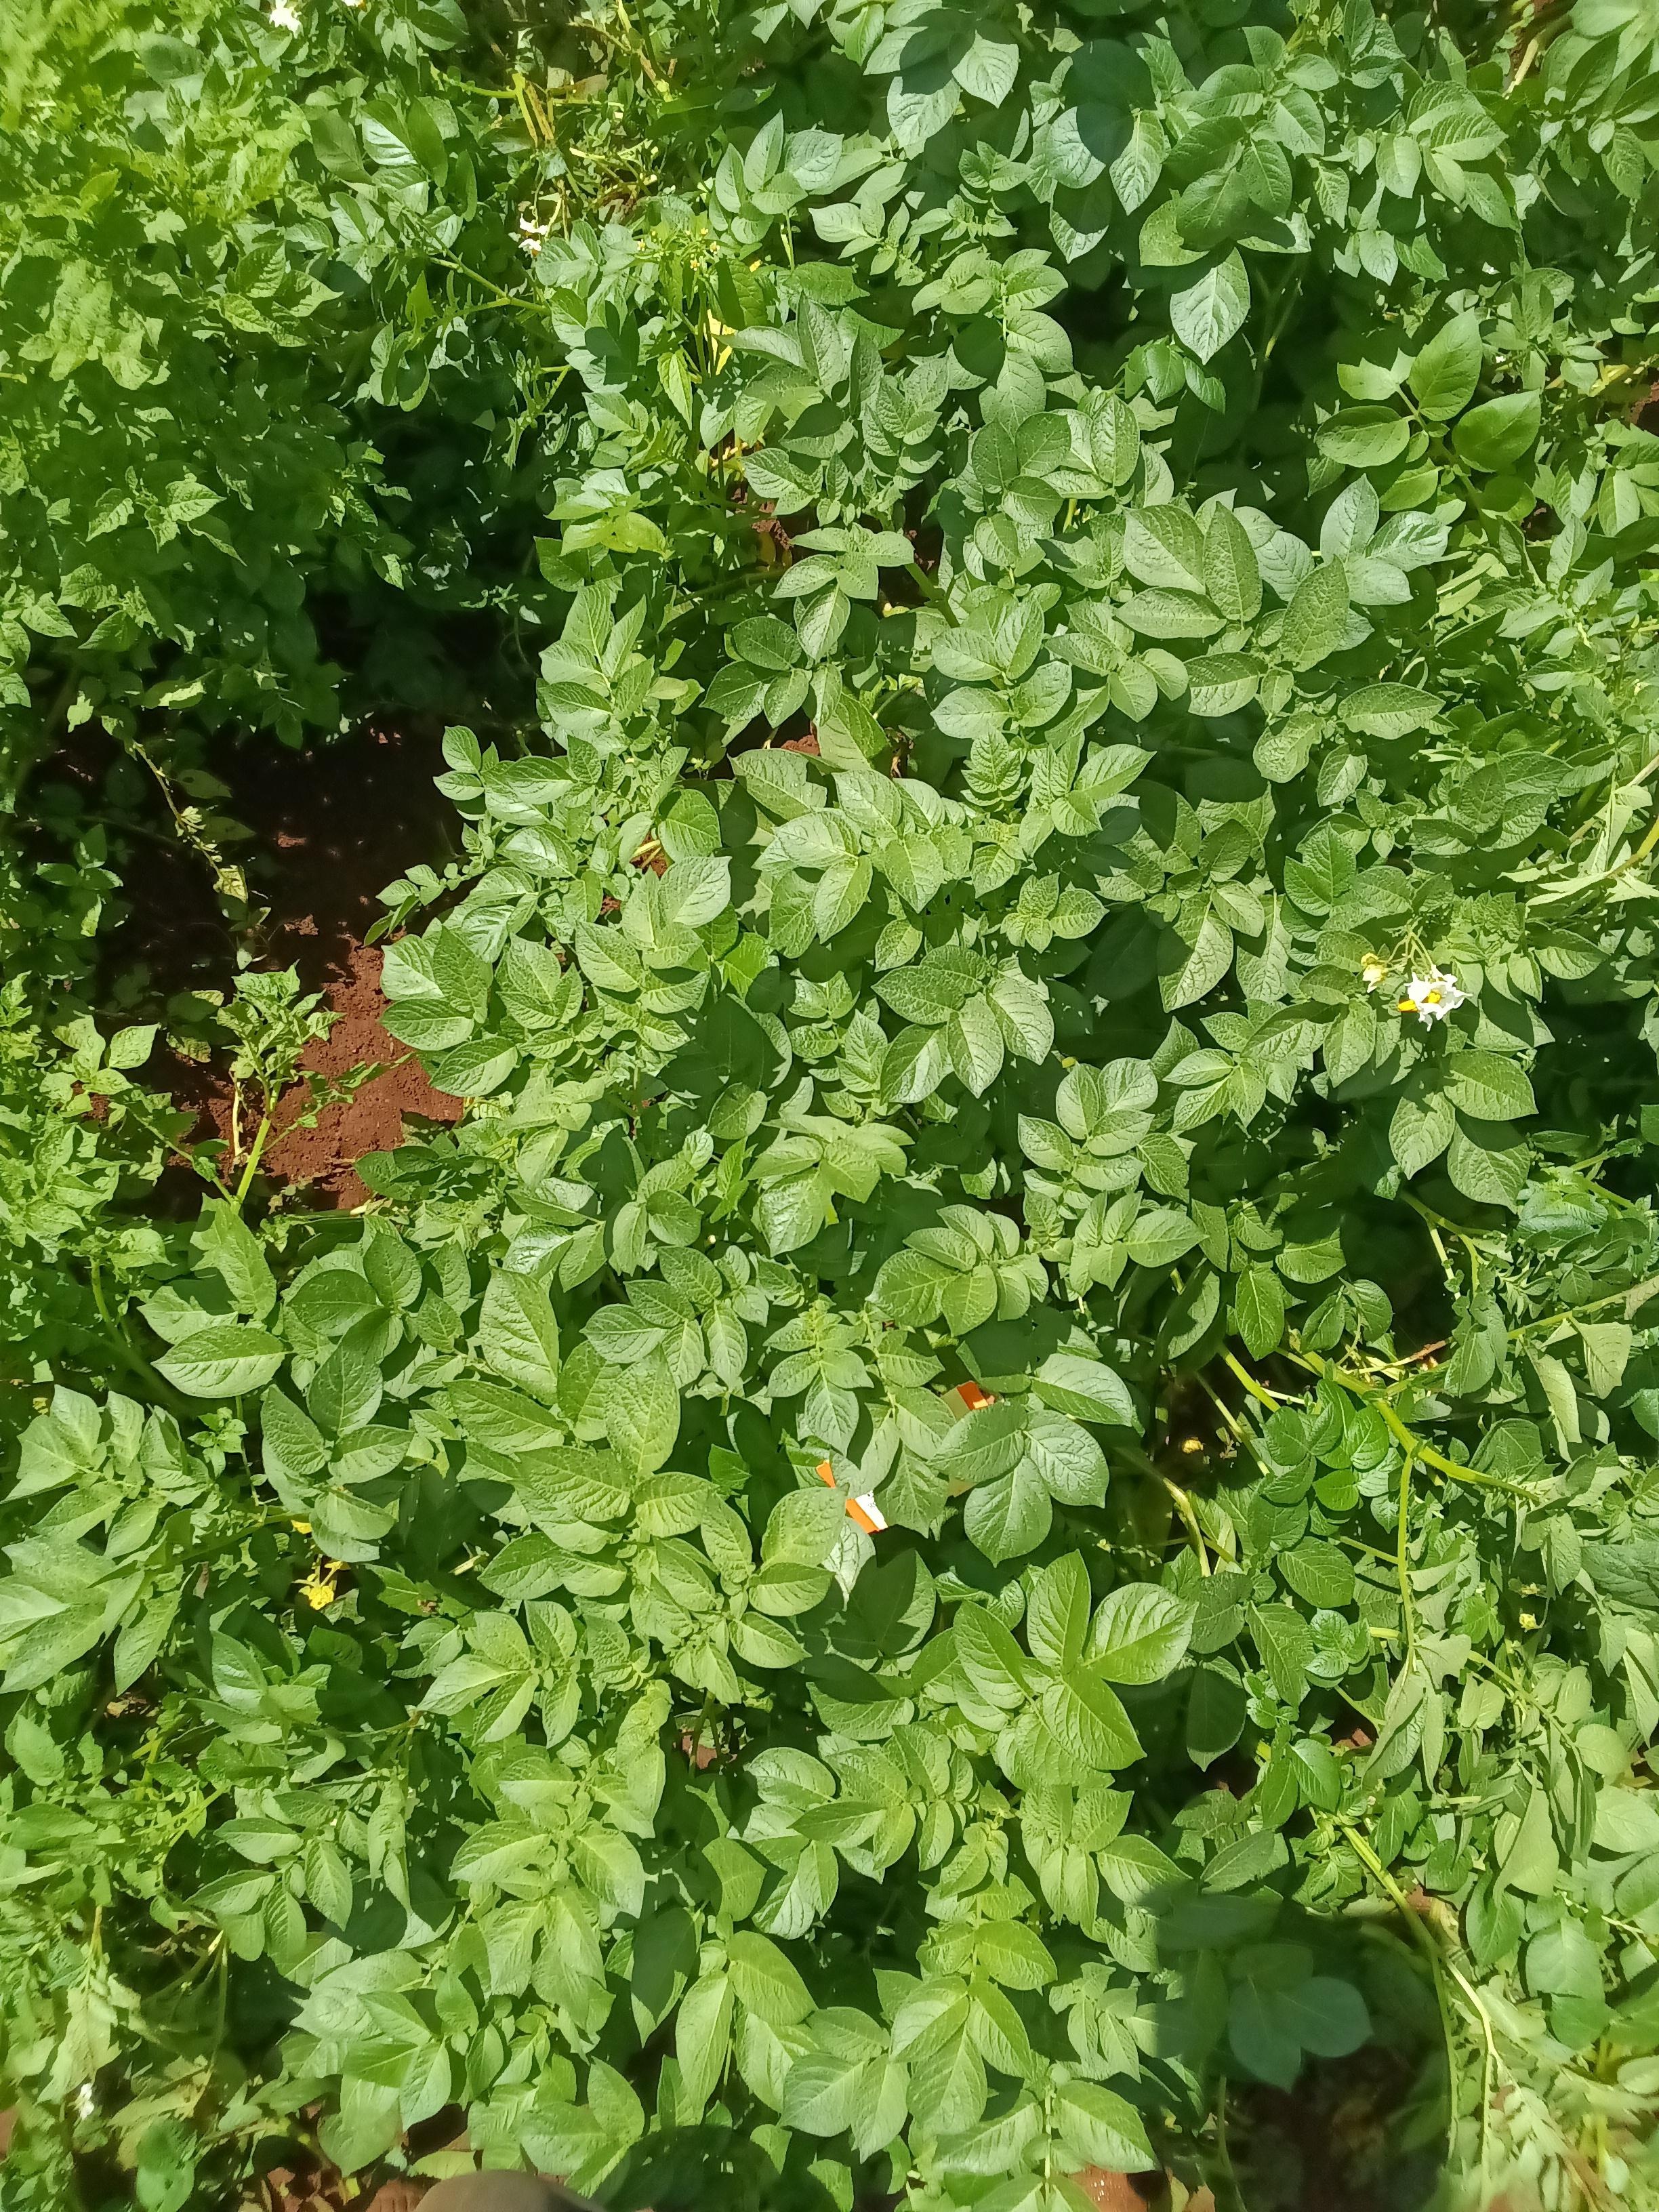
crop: potato
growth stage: vegetative
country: Kenya
